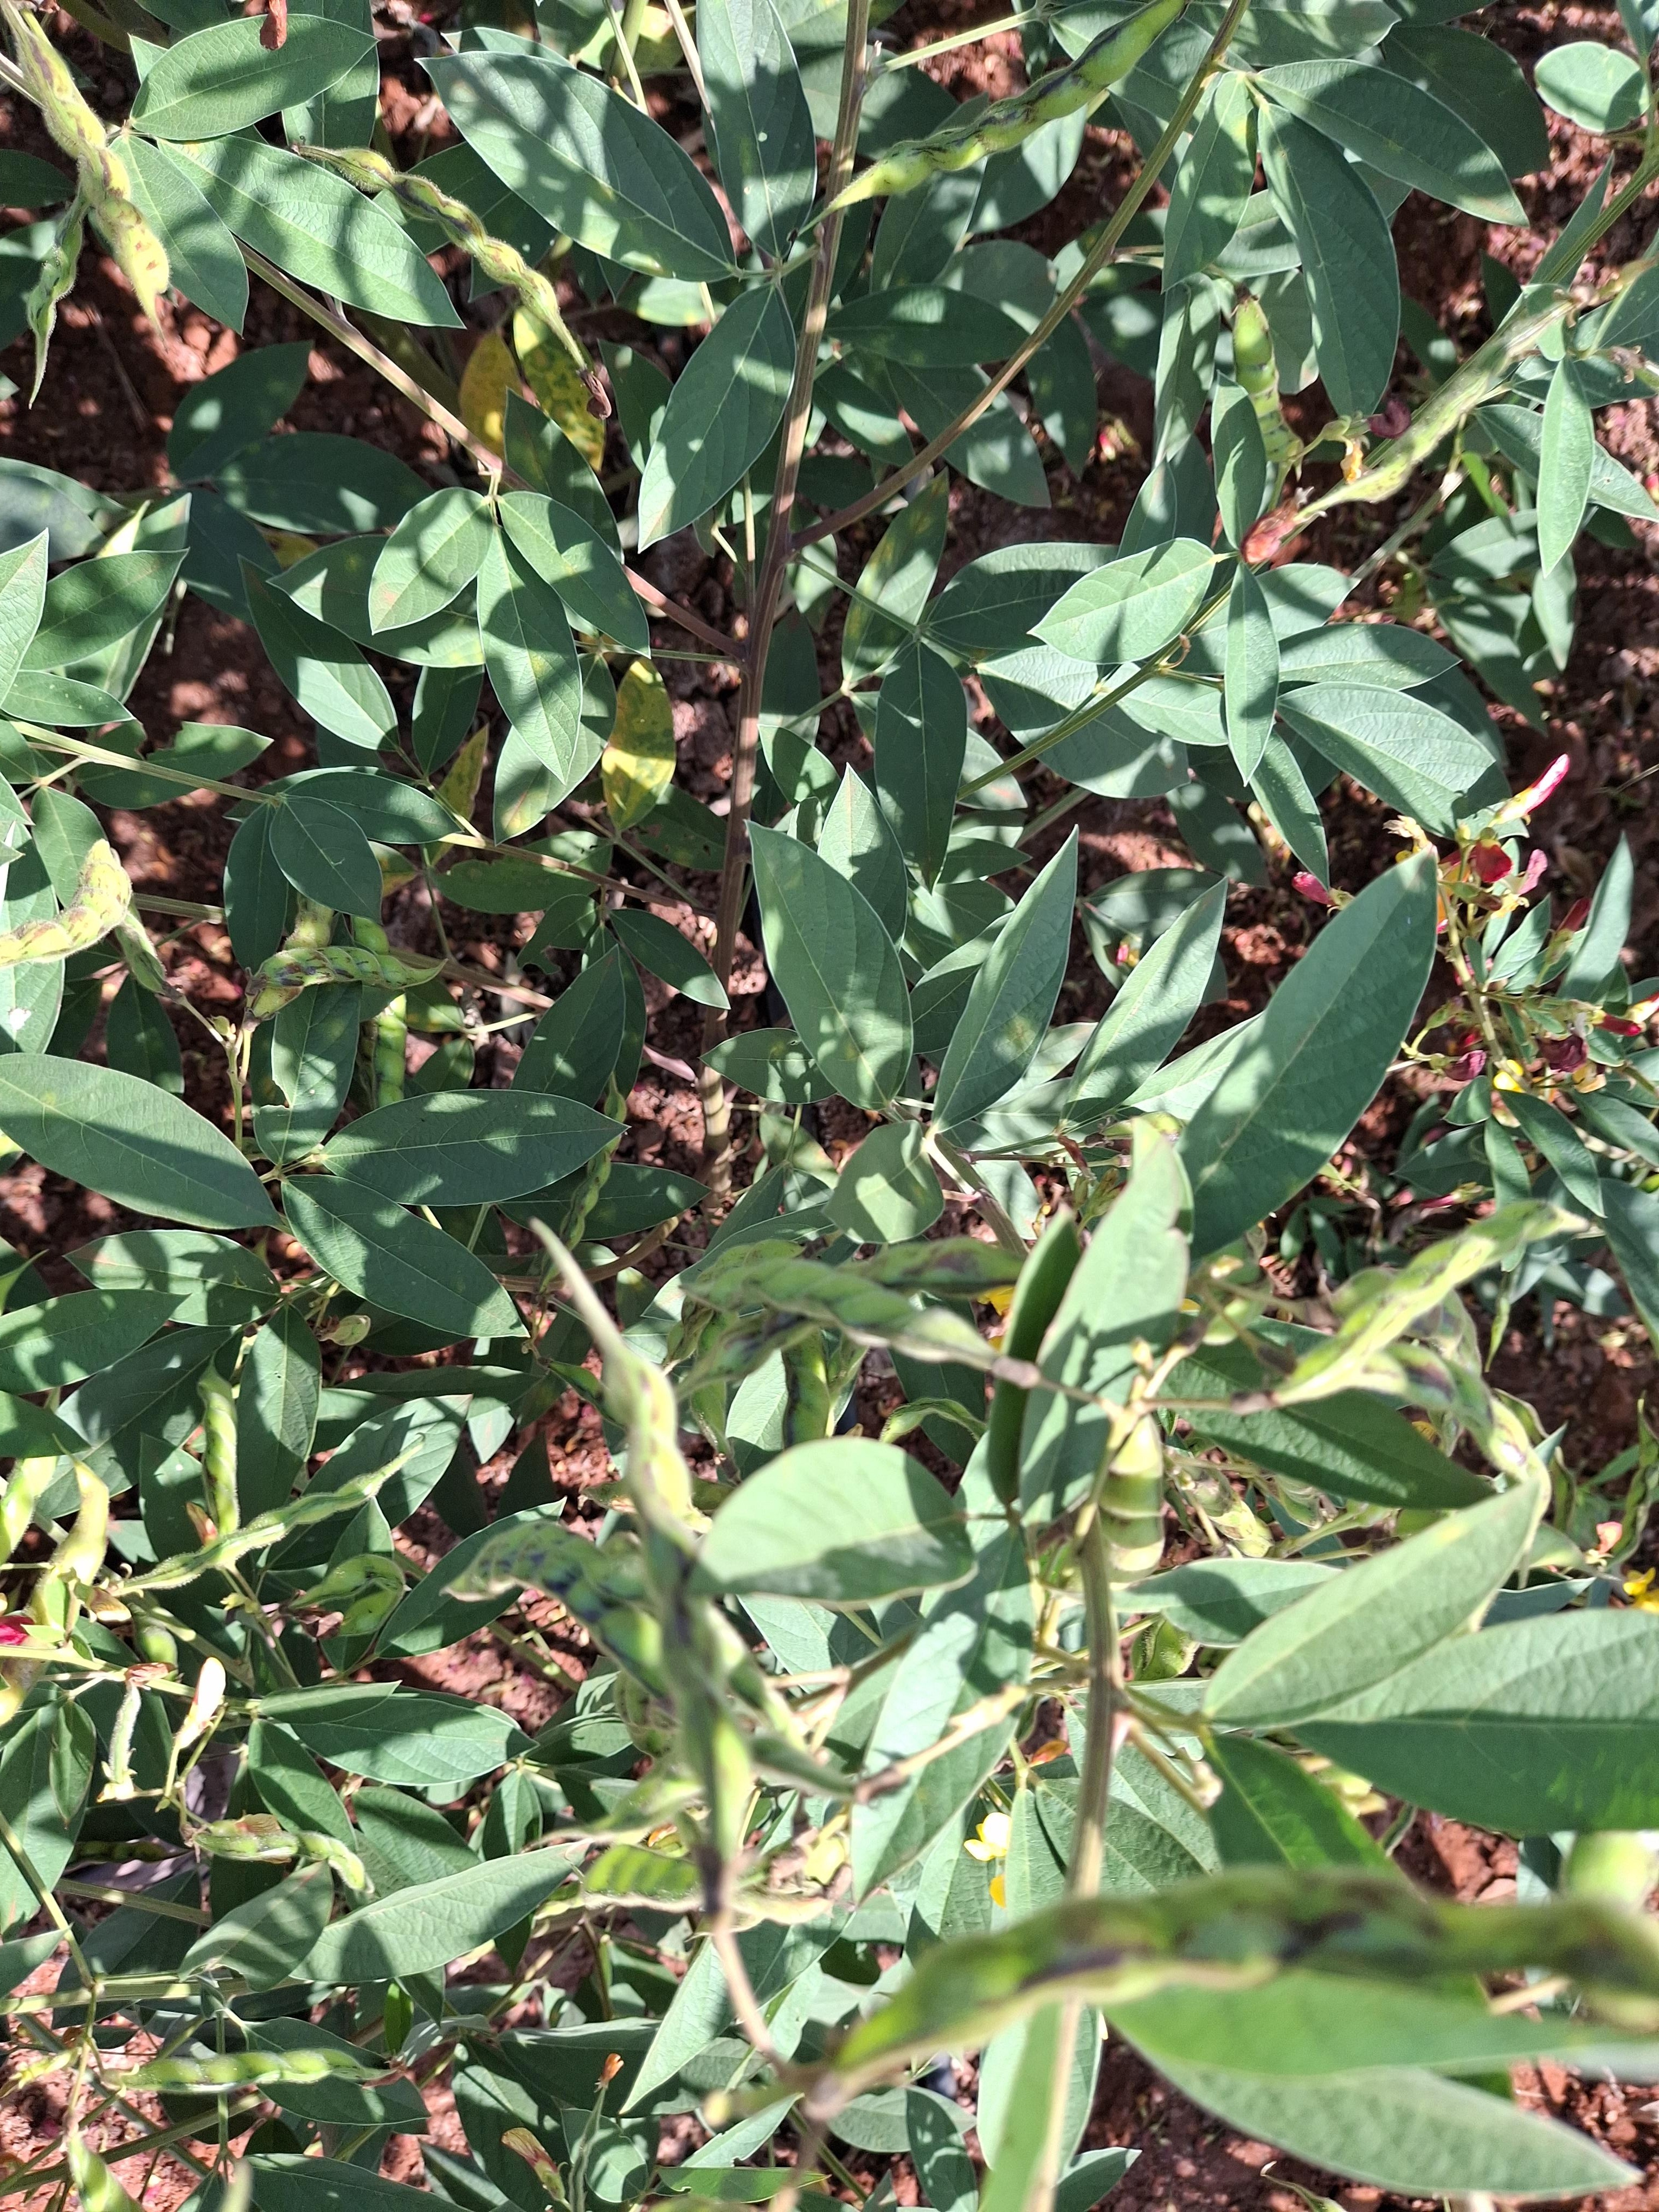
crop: pigeonpea
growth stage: development pod
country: Kenya
